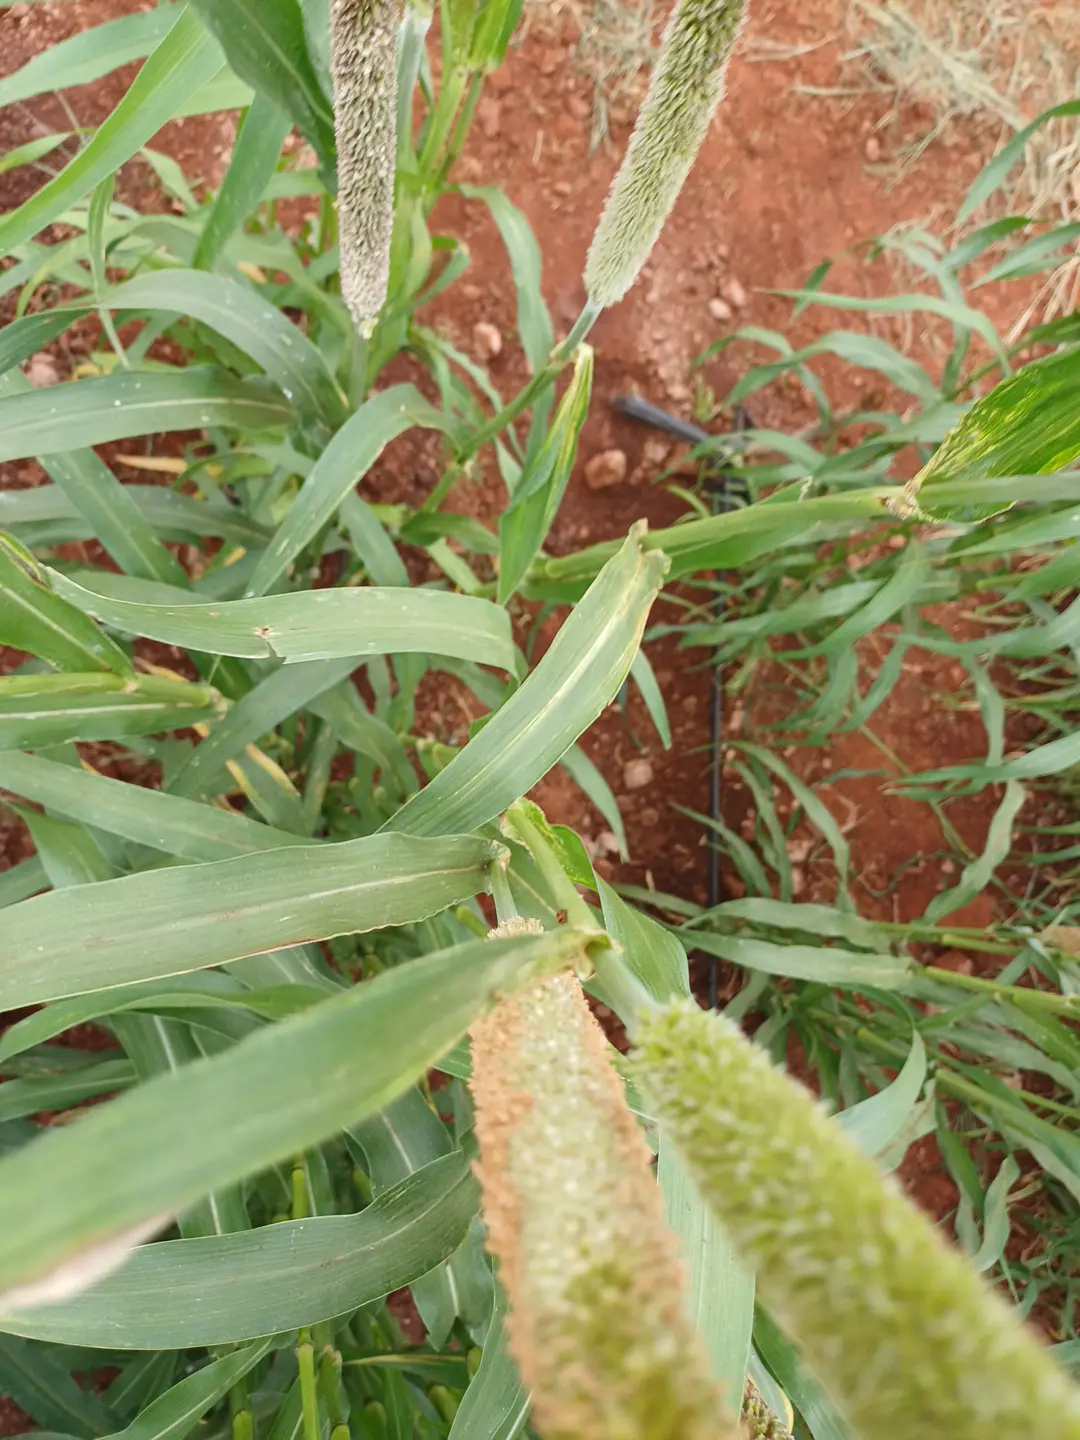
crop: pearl millet
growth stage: flowering
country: Kenya
